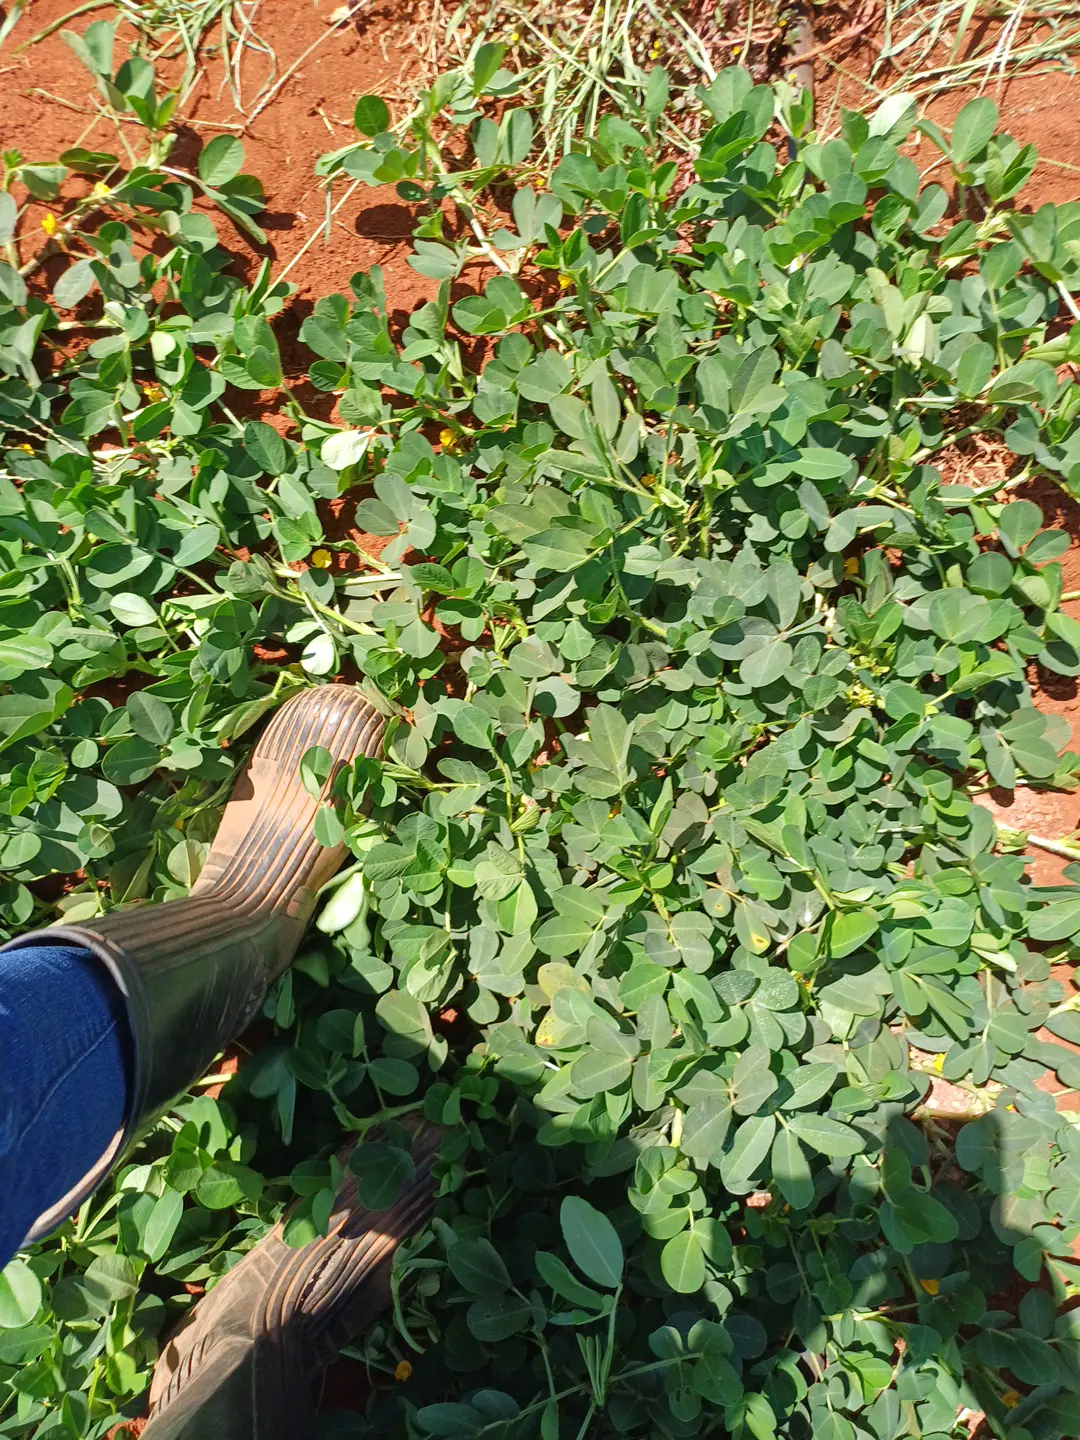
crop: groundnut
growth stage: flowering
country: Kenya
